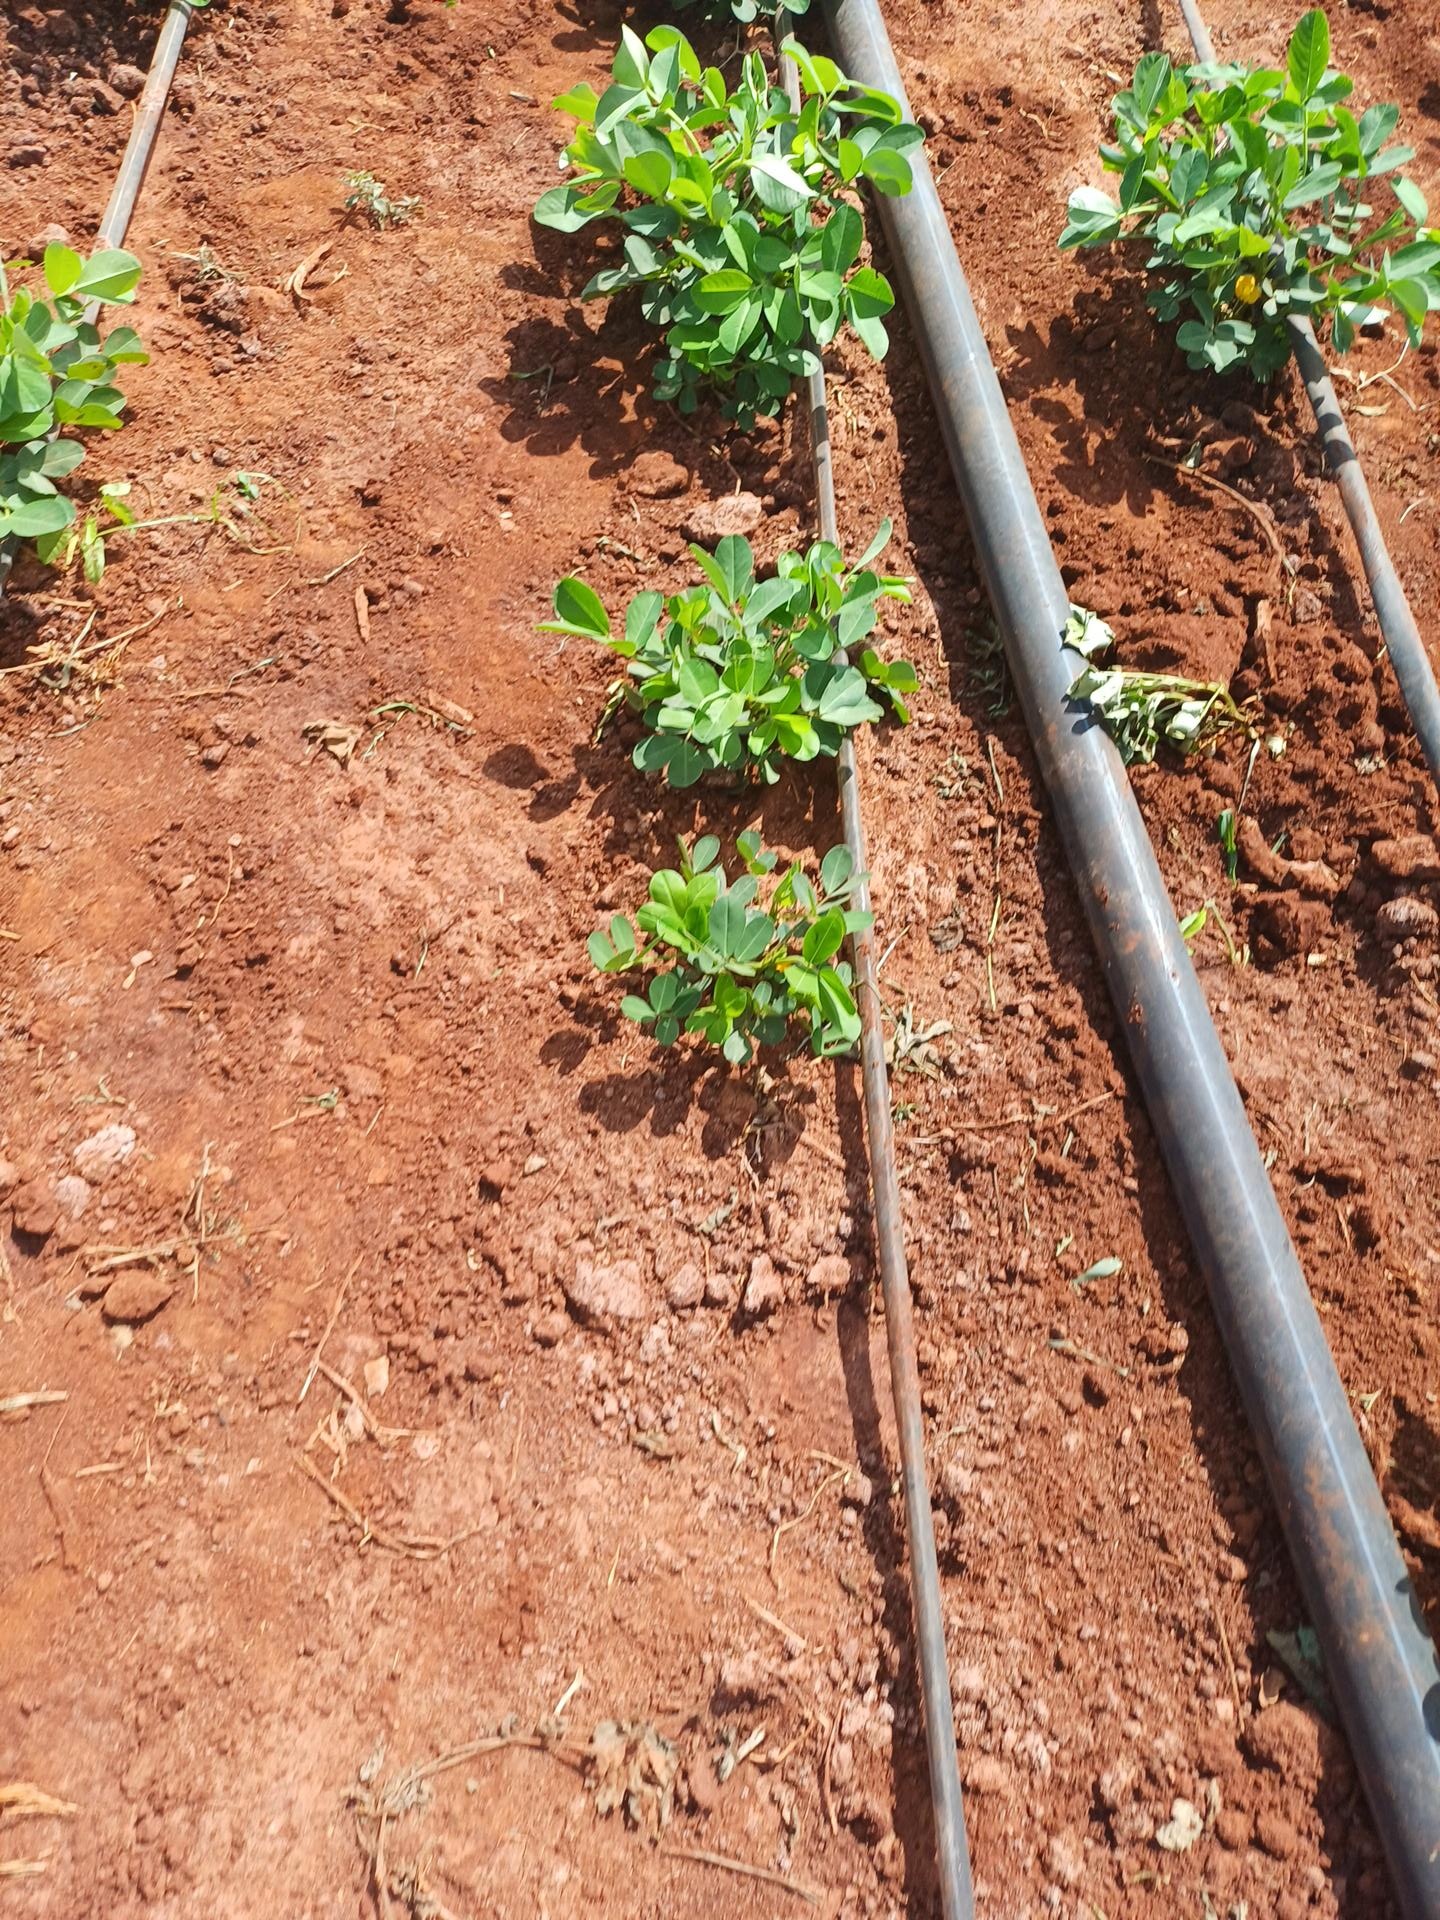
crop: groundnut
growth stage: flowering
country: Kenya
